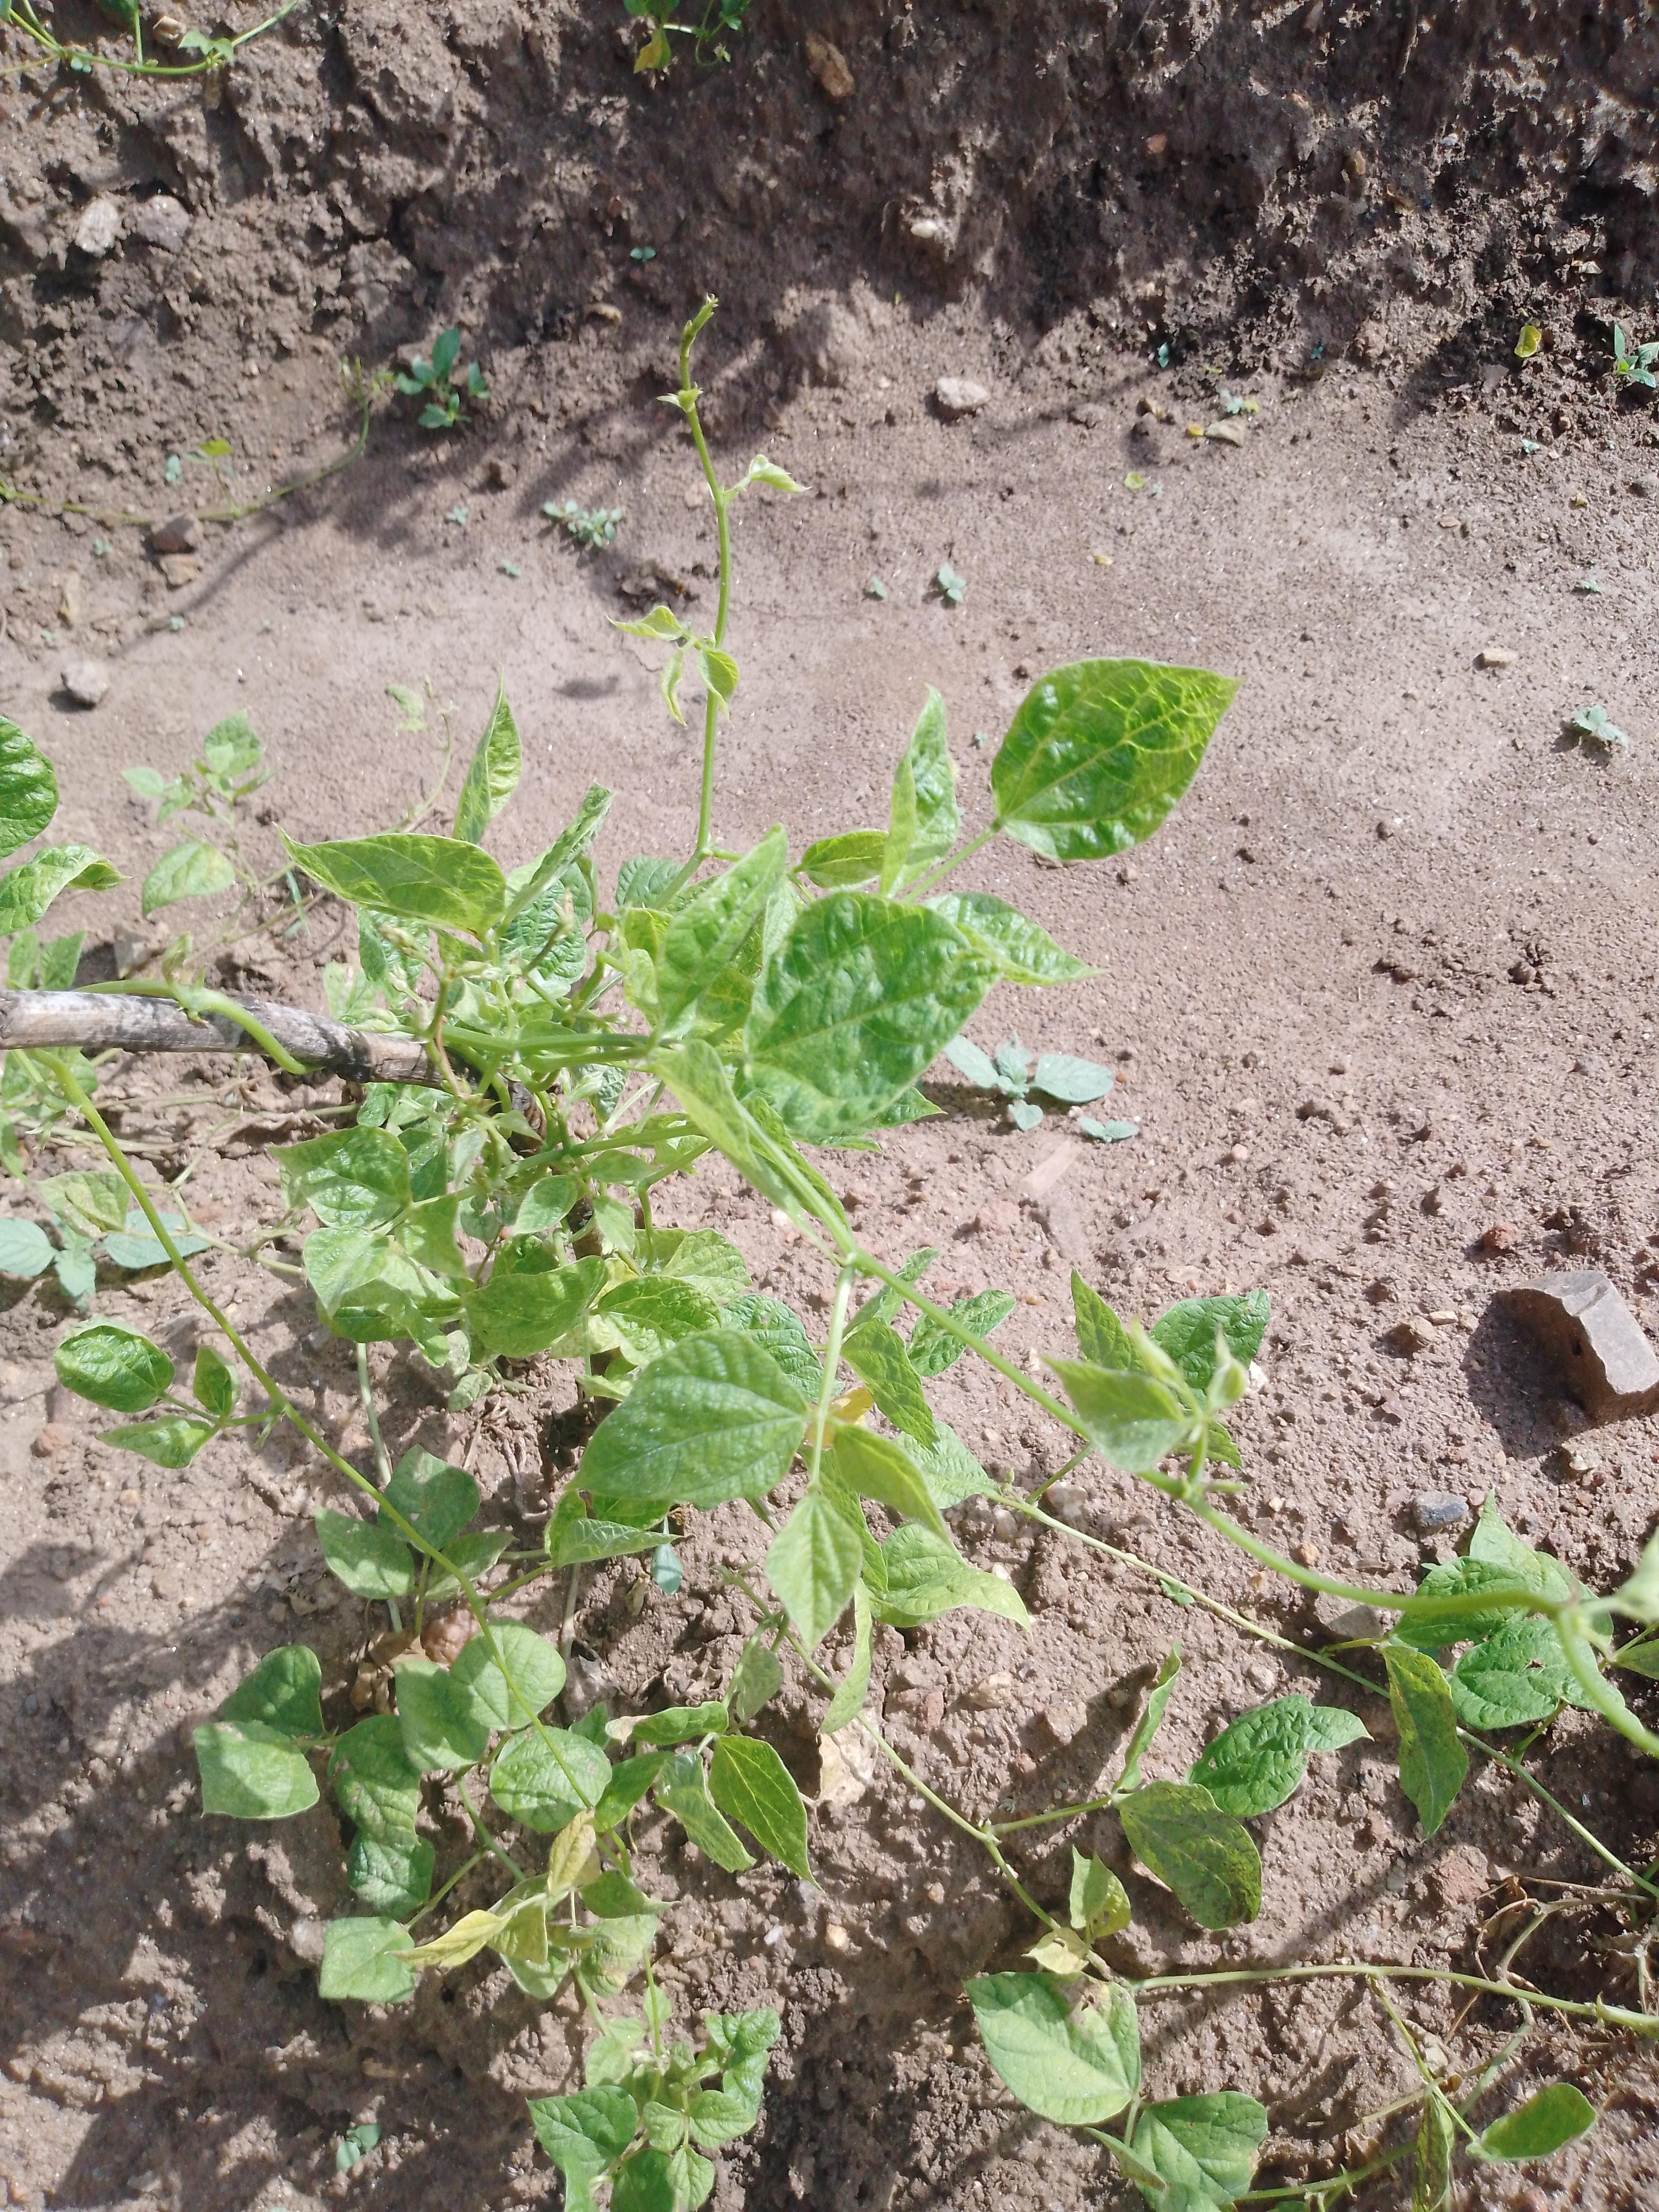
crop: common bean
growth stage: vegetative
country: Malawi
